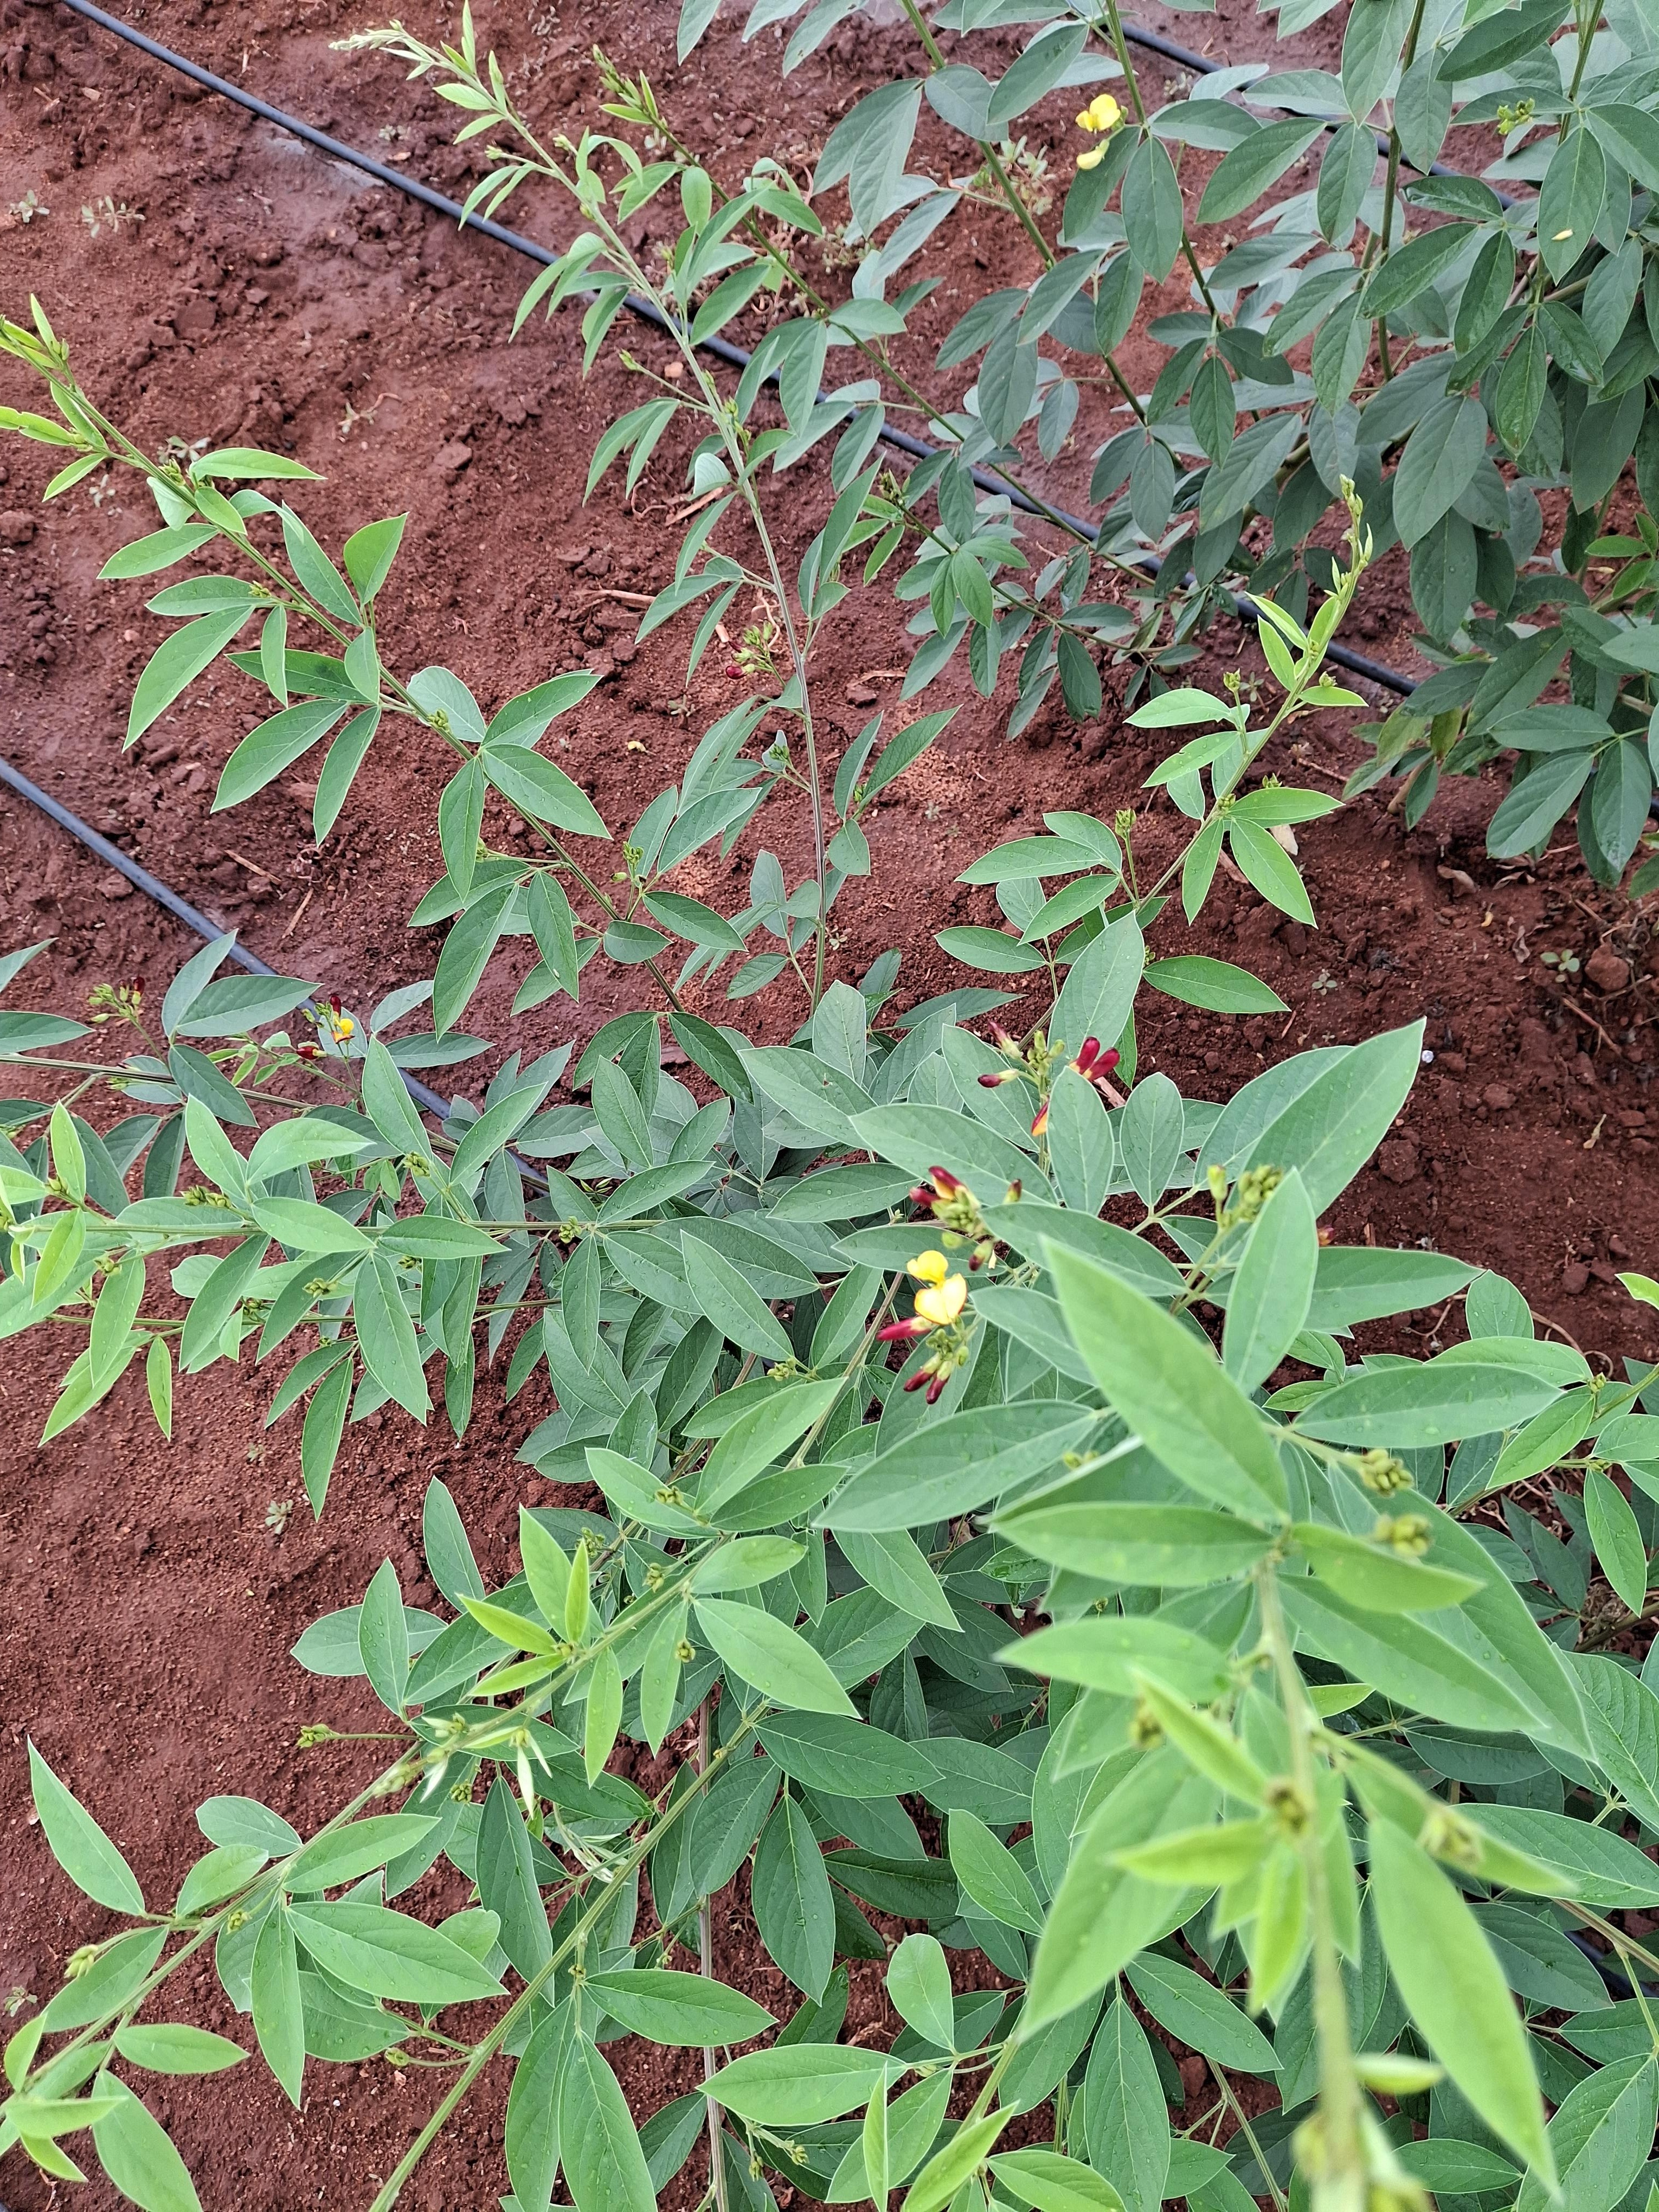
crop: pigeonpea
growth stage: flowering
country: Kenya
